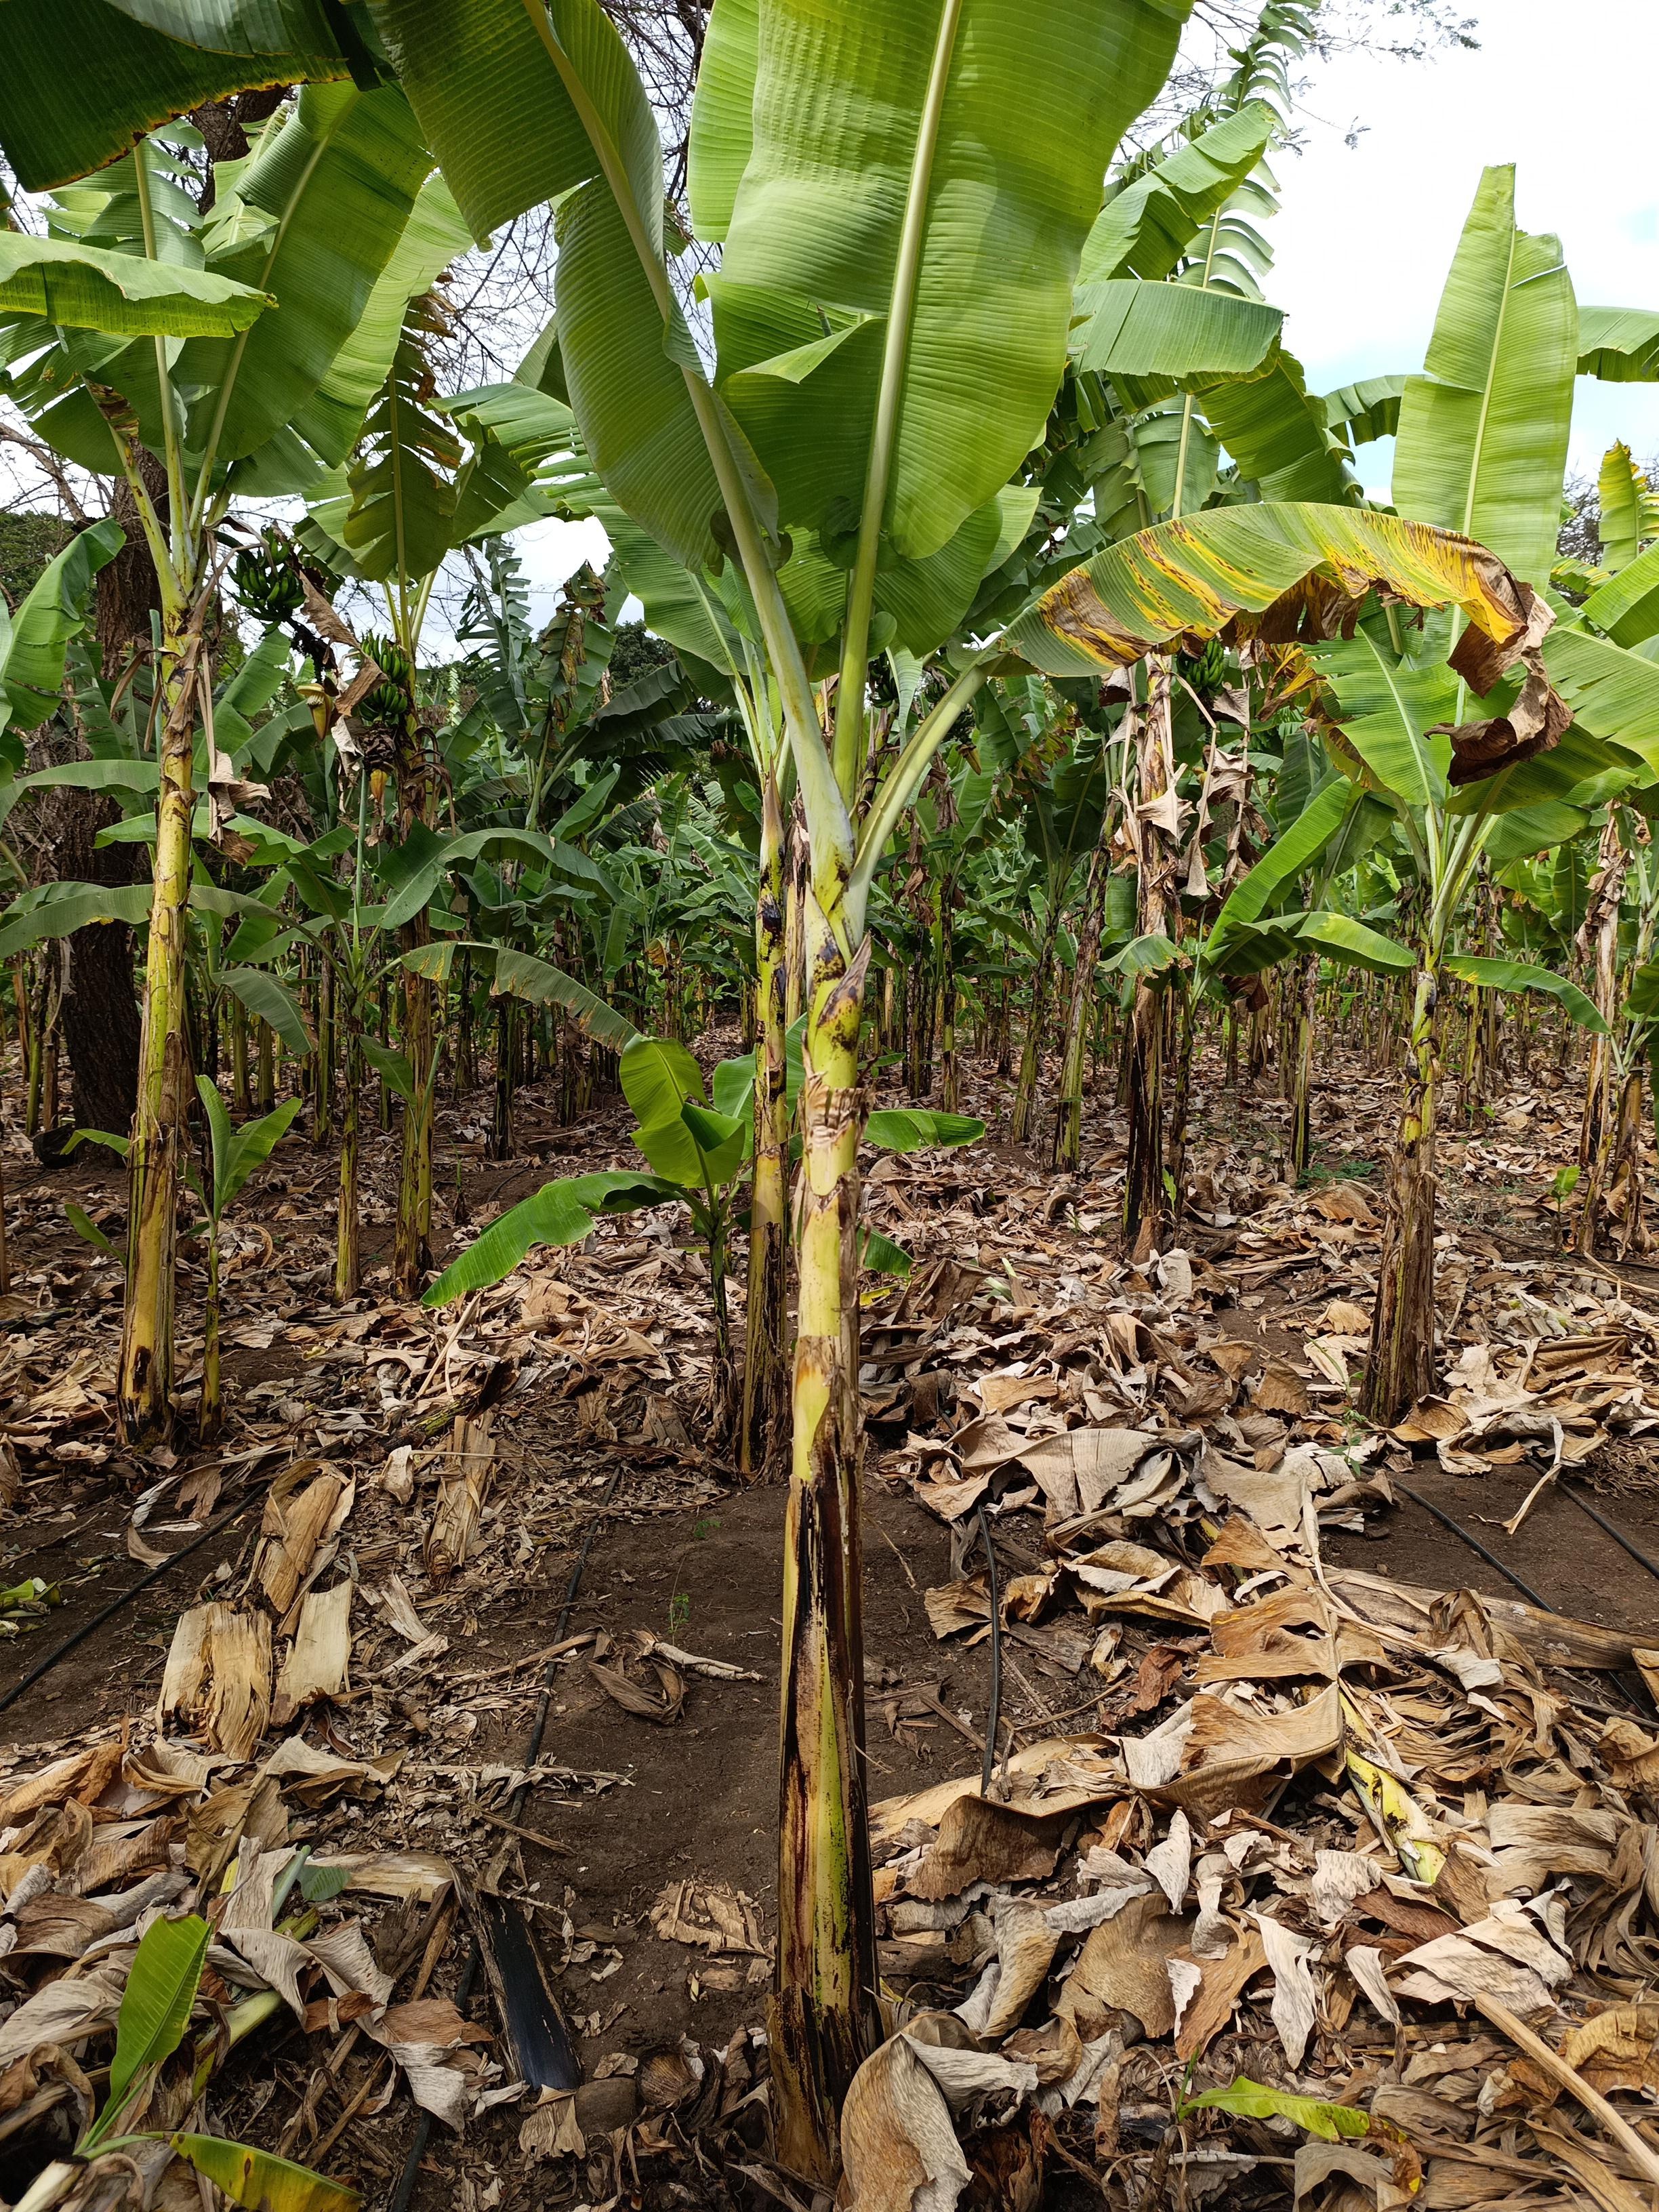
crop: banana
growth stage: vegetative
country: Tanzania
